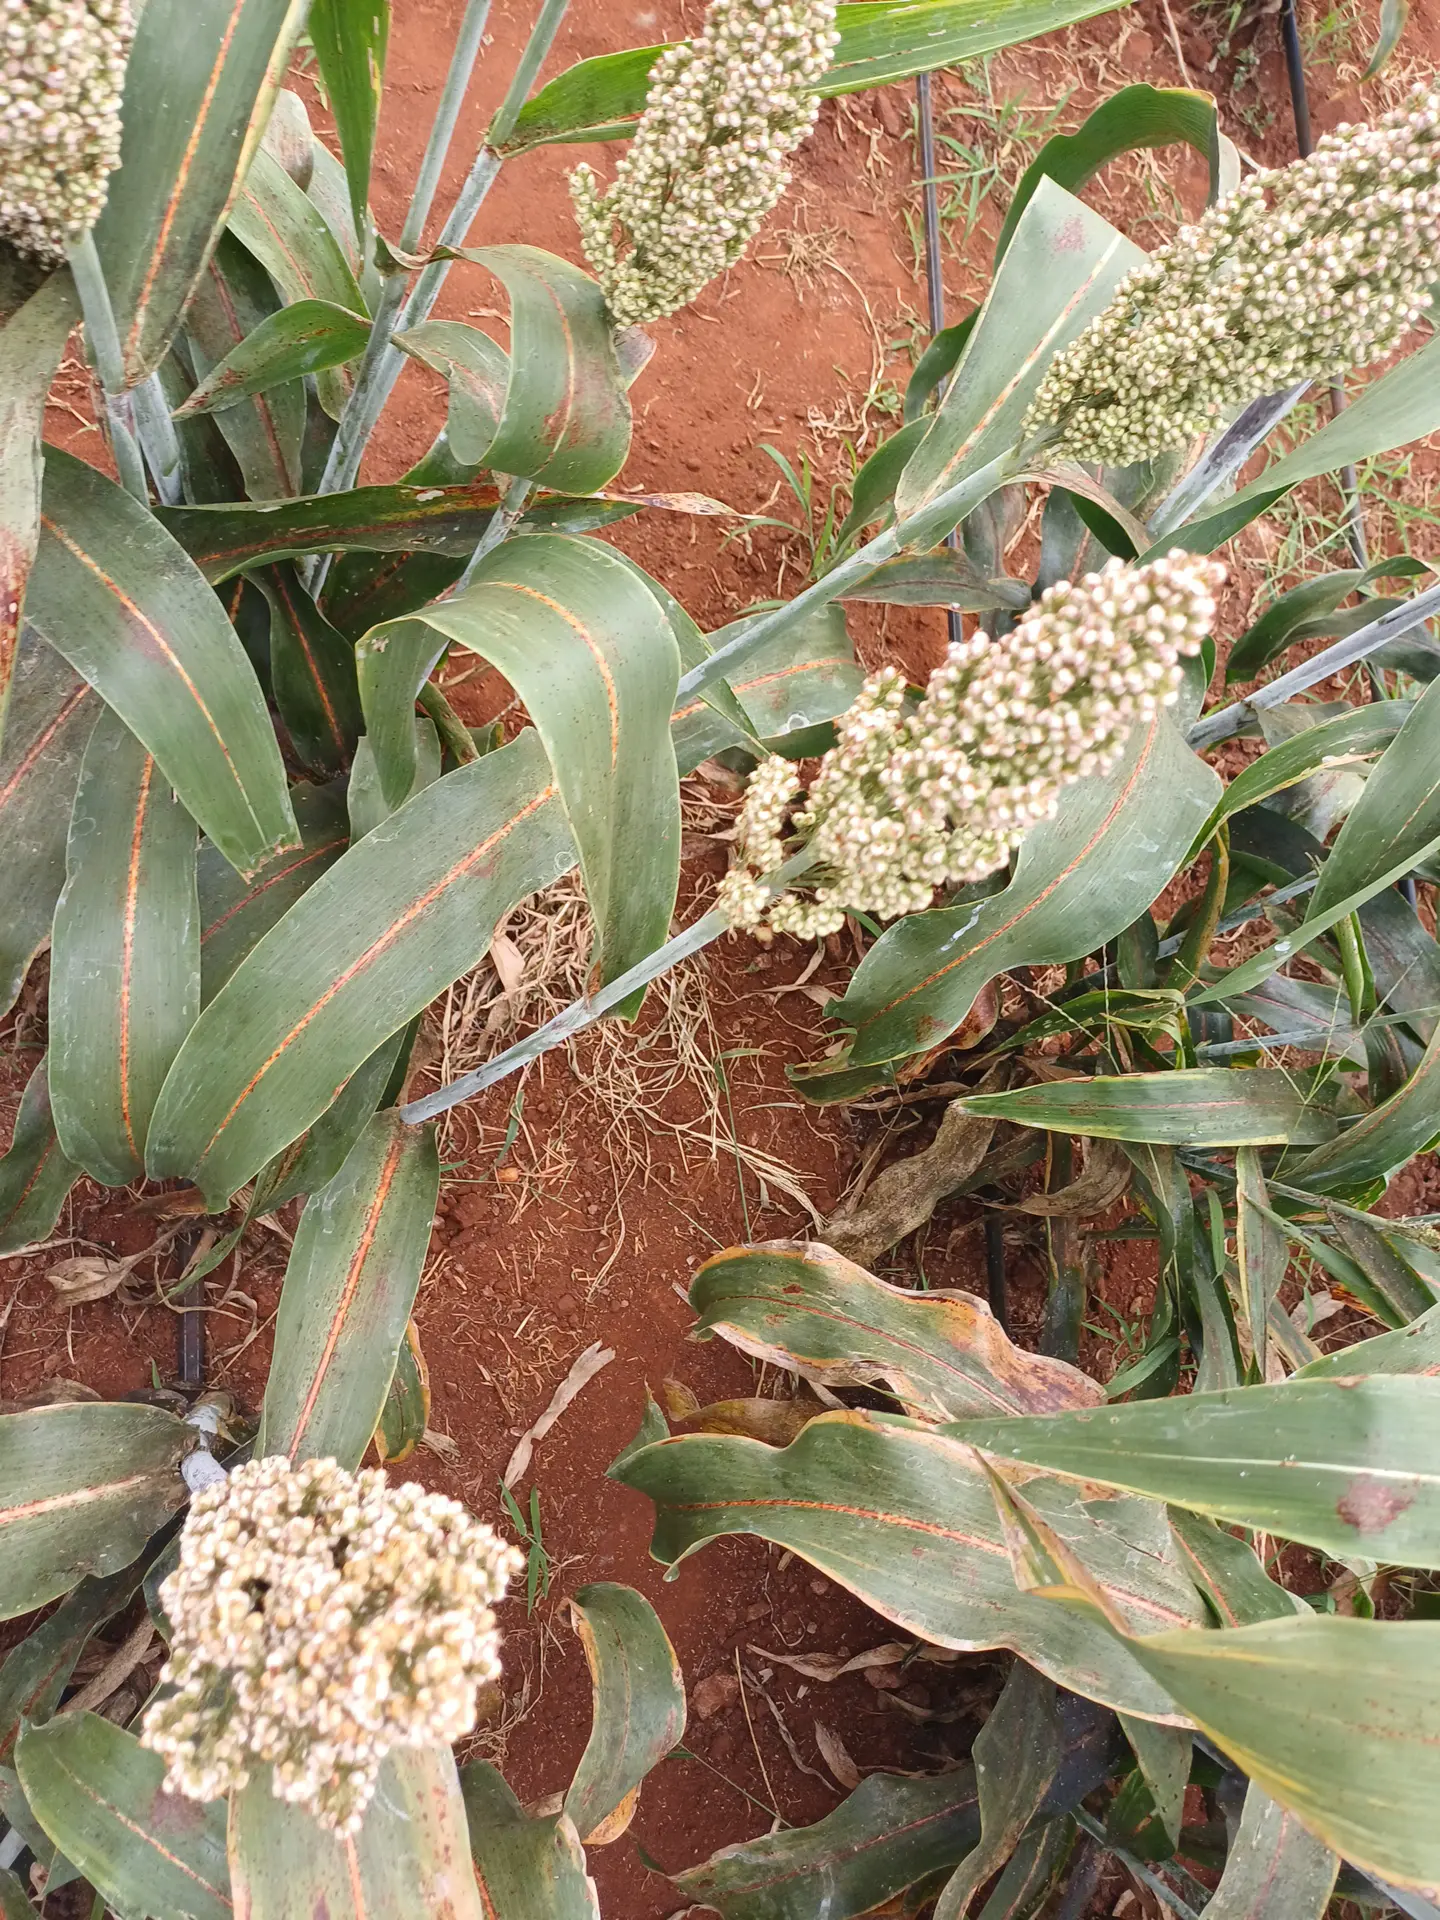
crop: sorghum
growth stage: filling grain
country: Kenya
